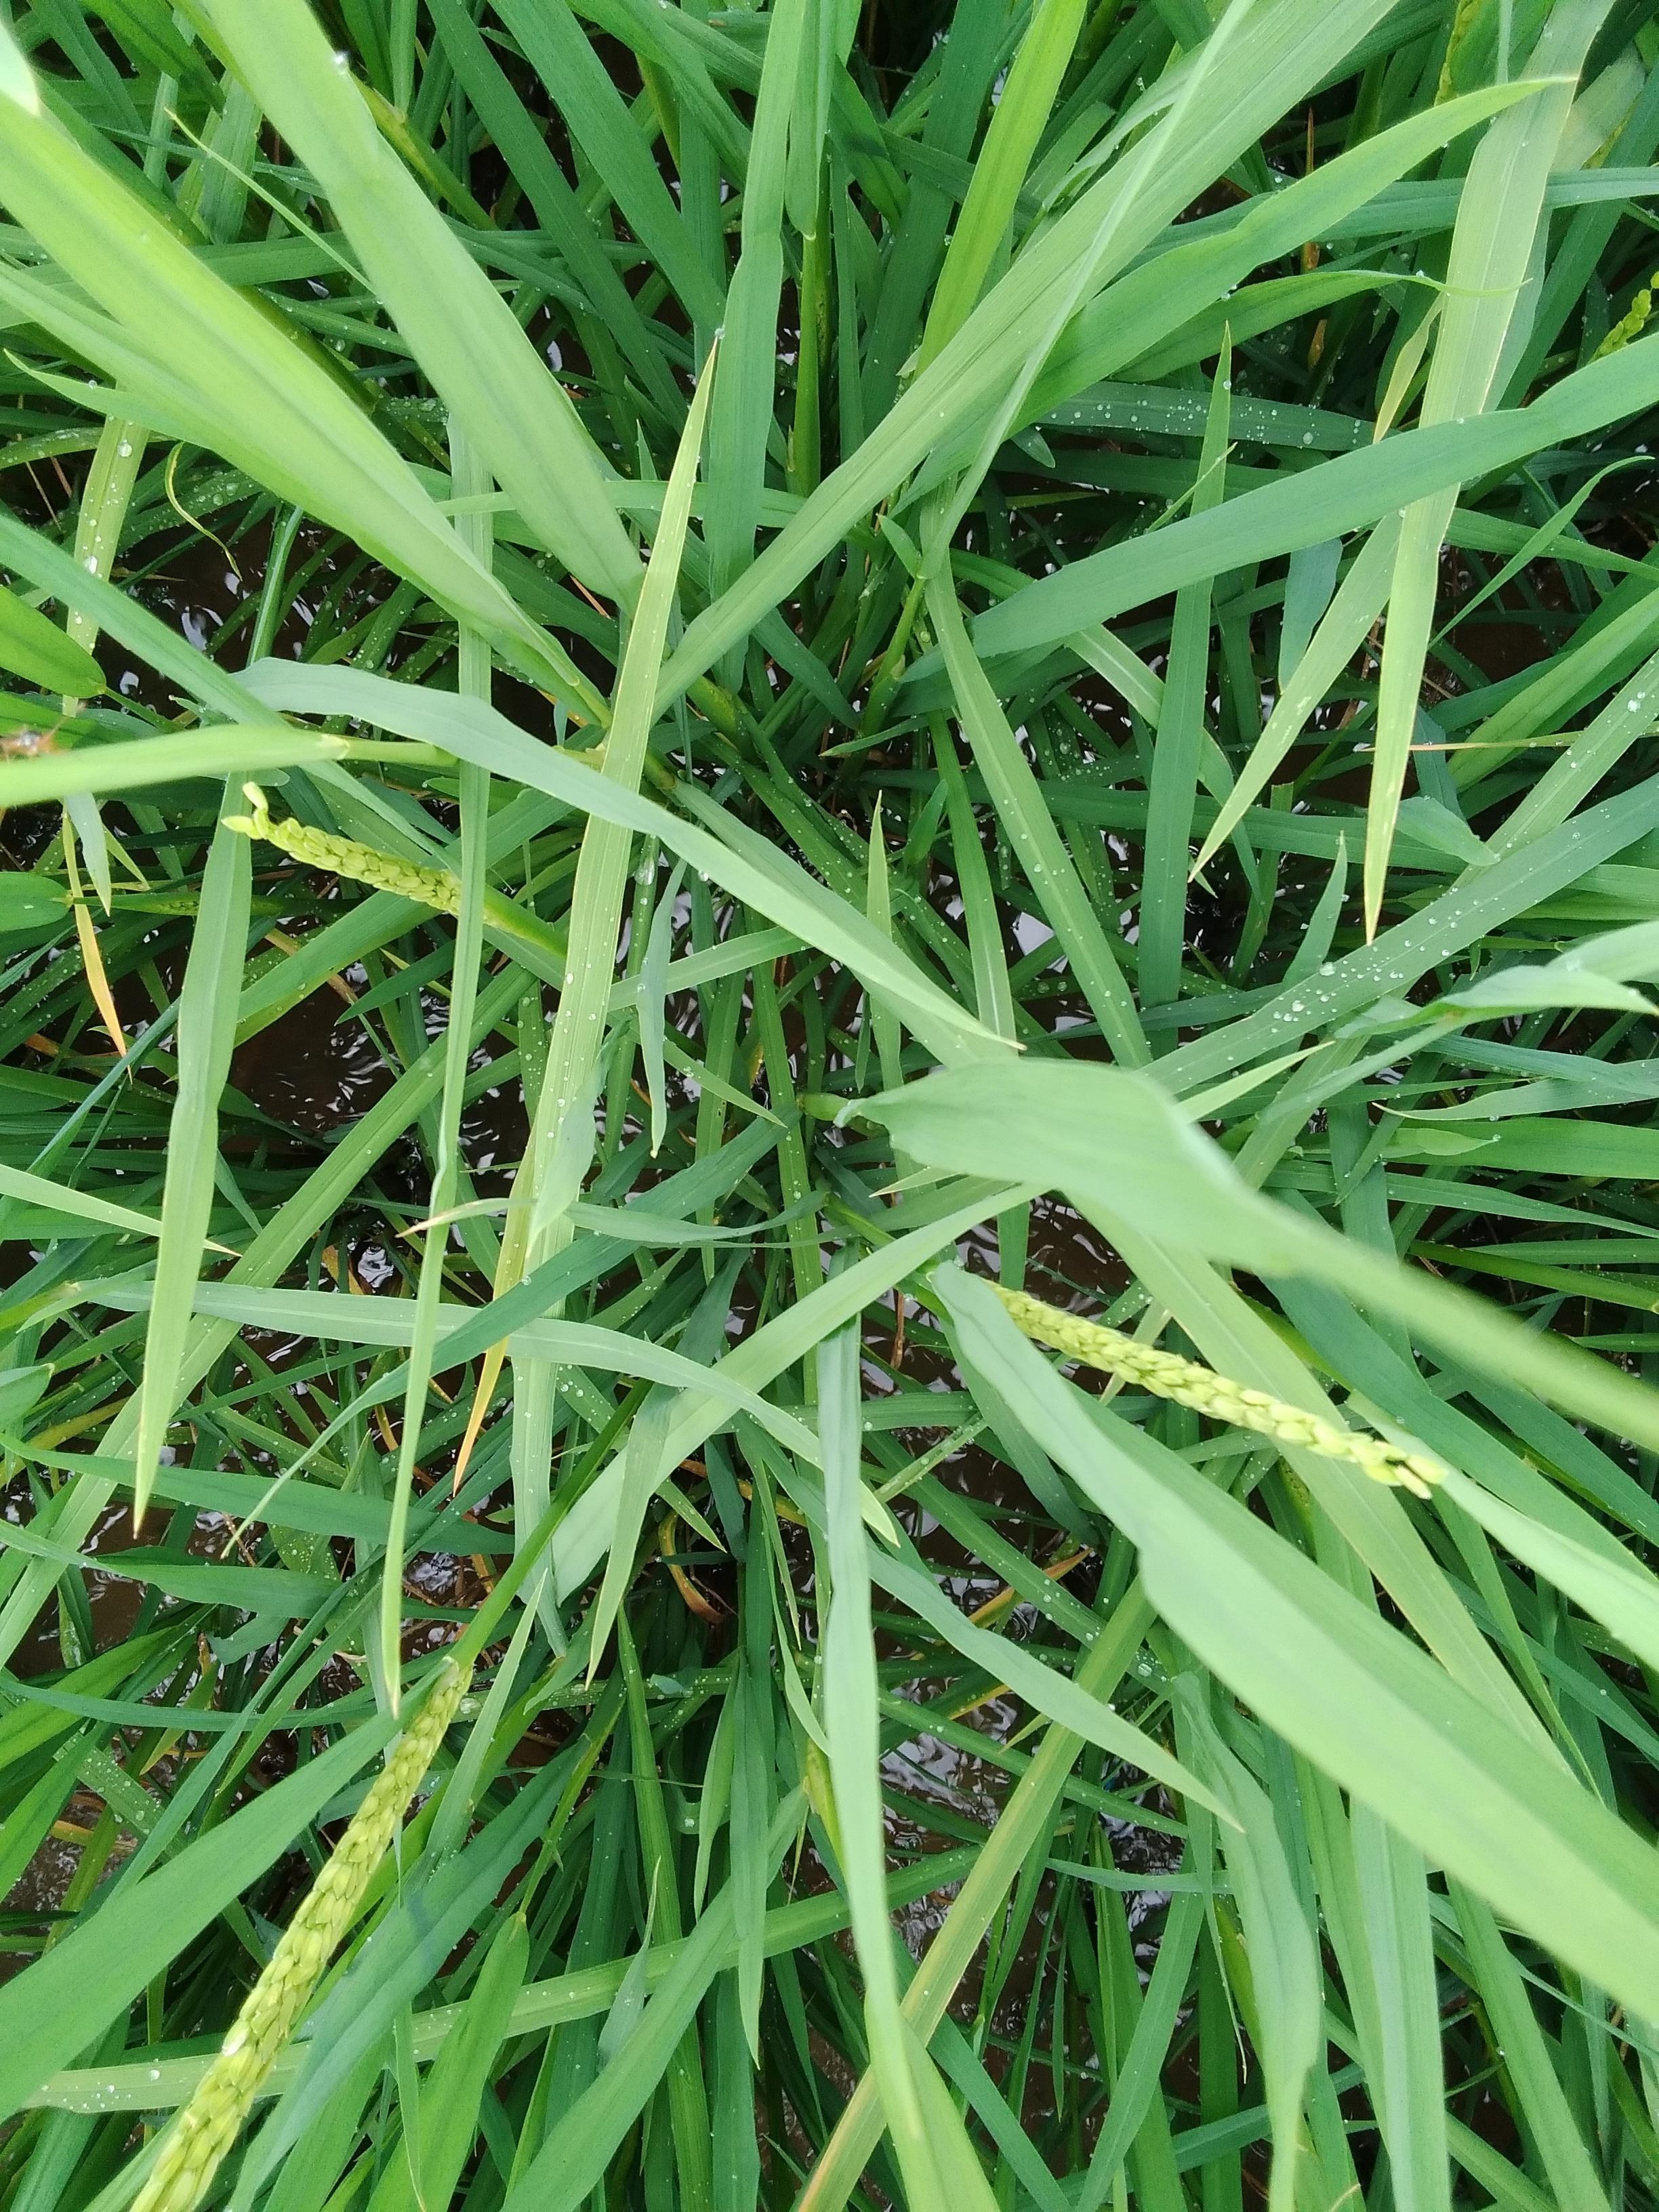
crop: rice
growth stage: heading
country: Nigeria
